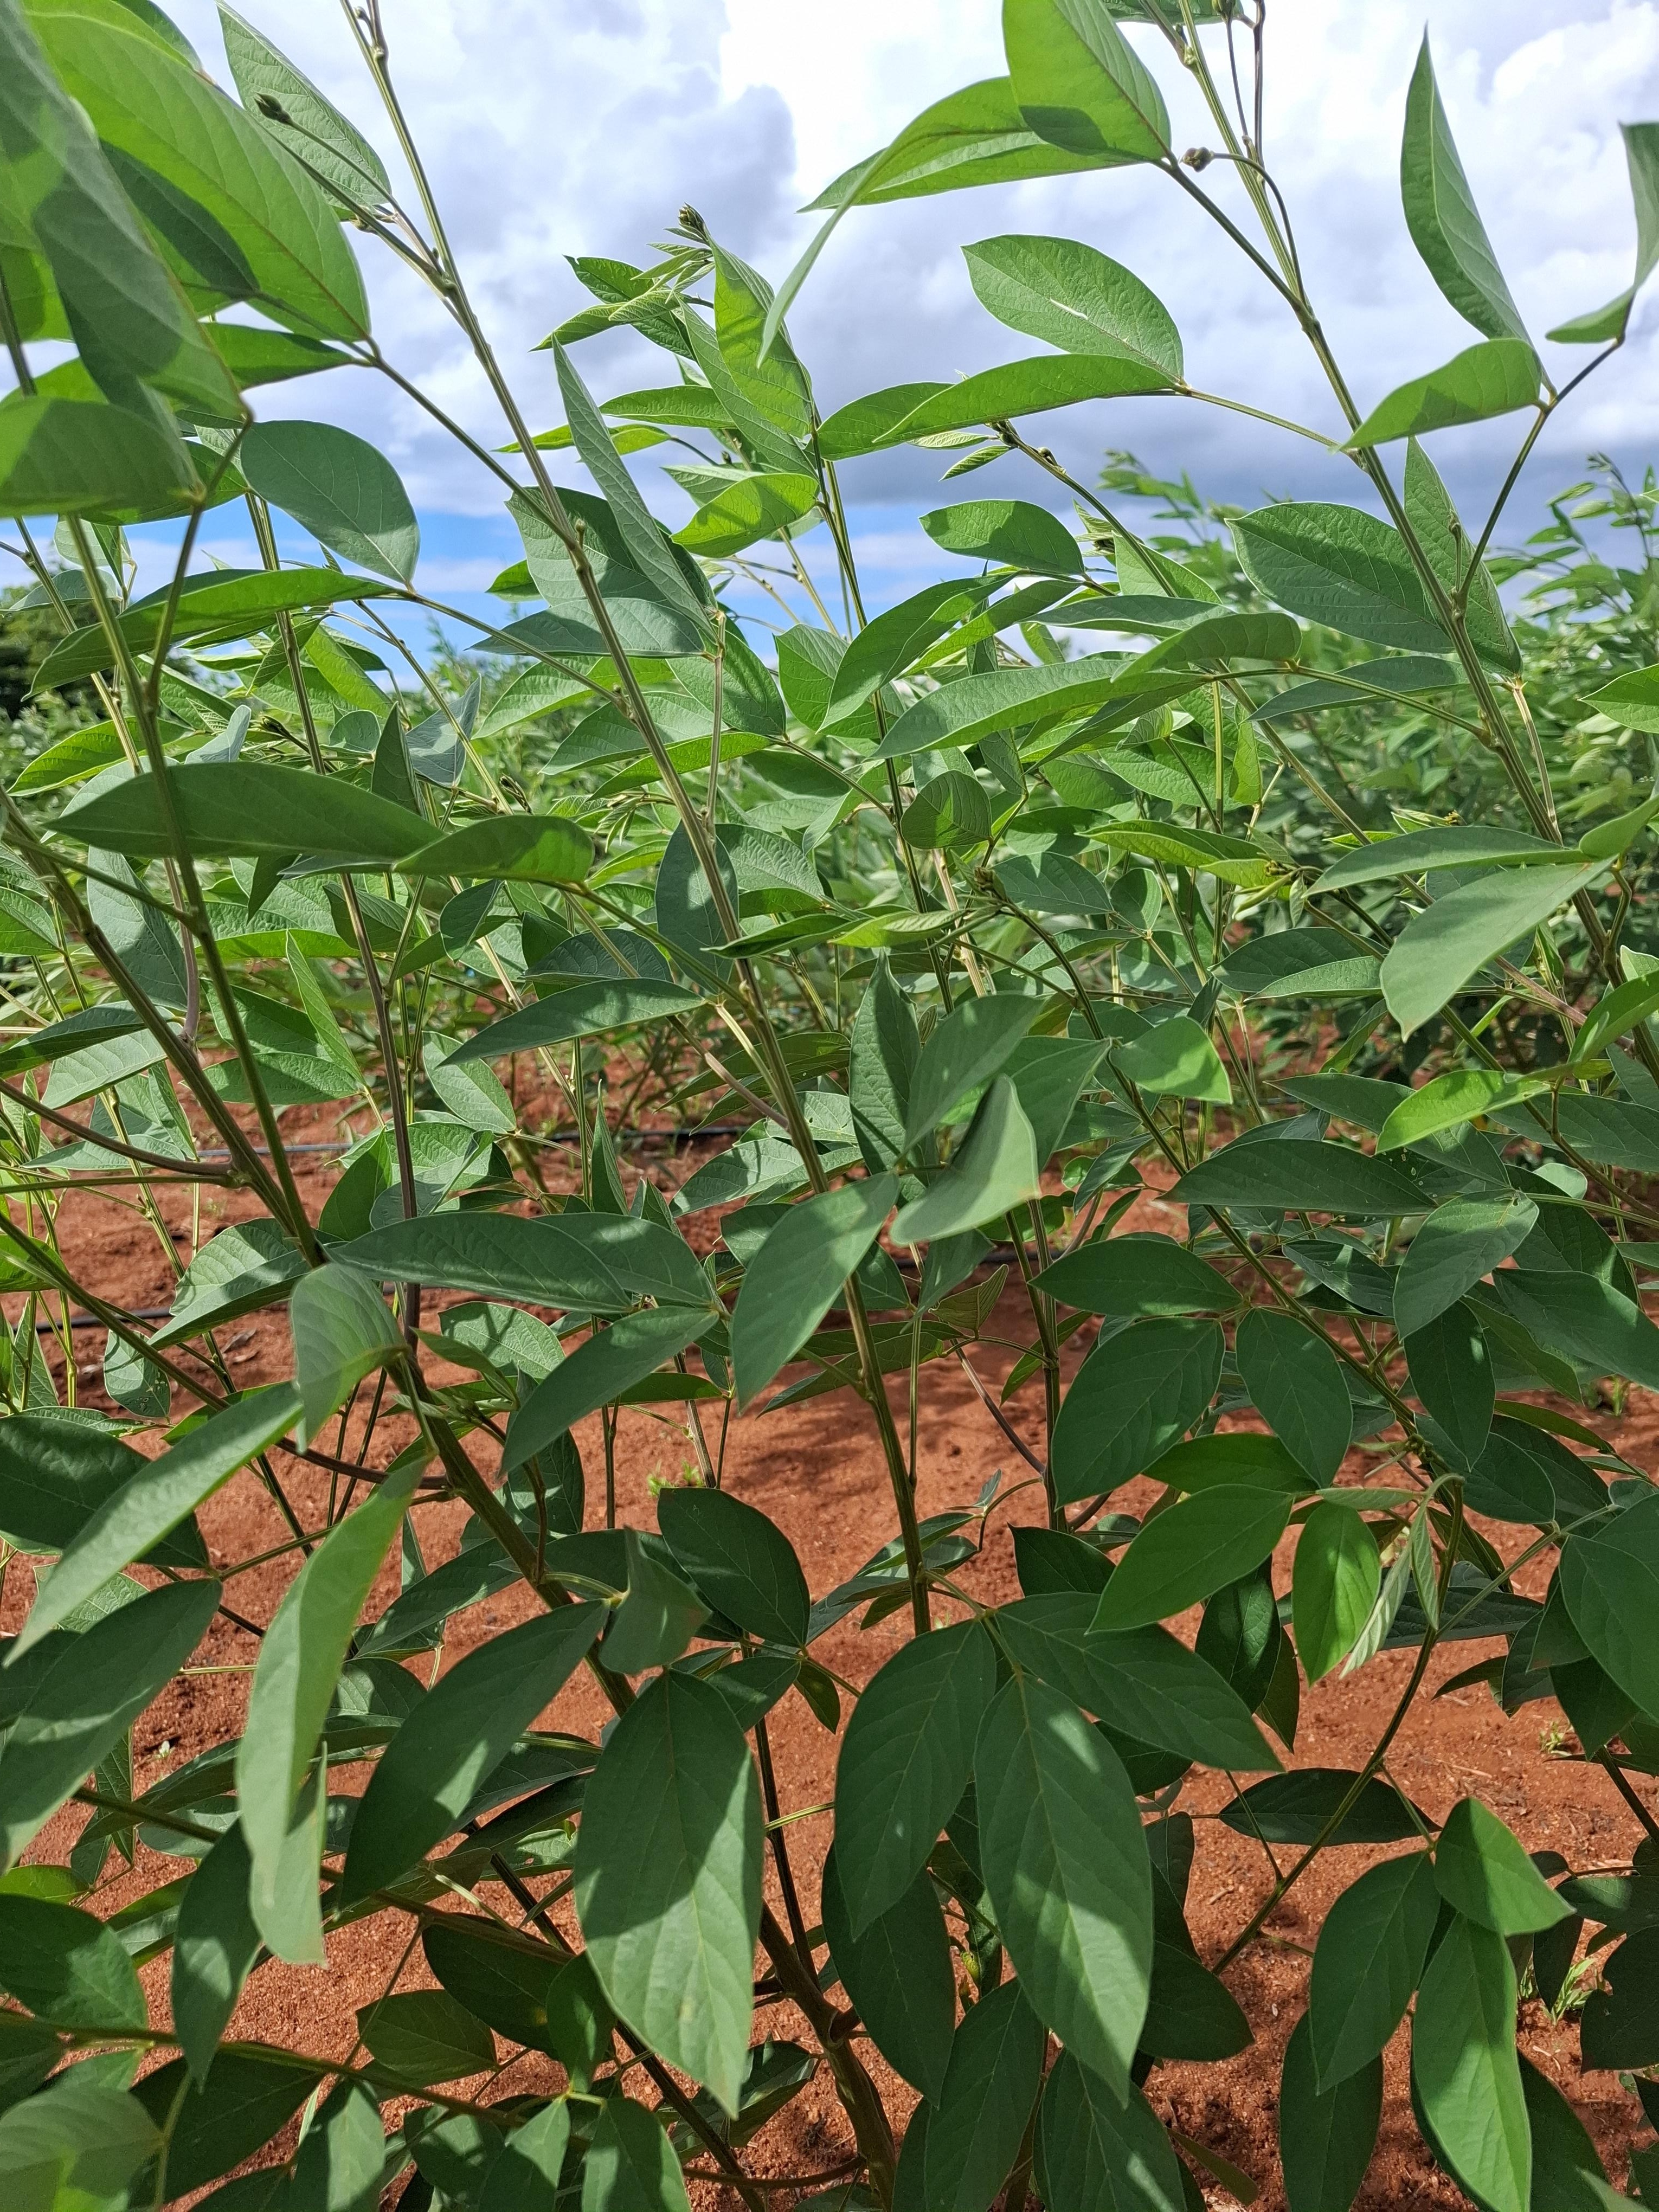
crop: pigeonpea
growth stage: flowering
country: Kenya
